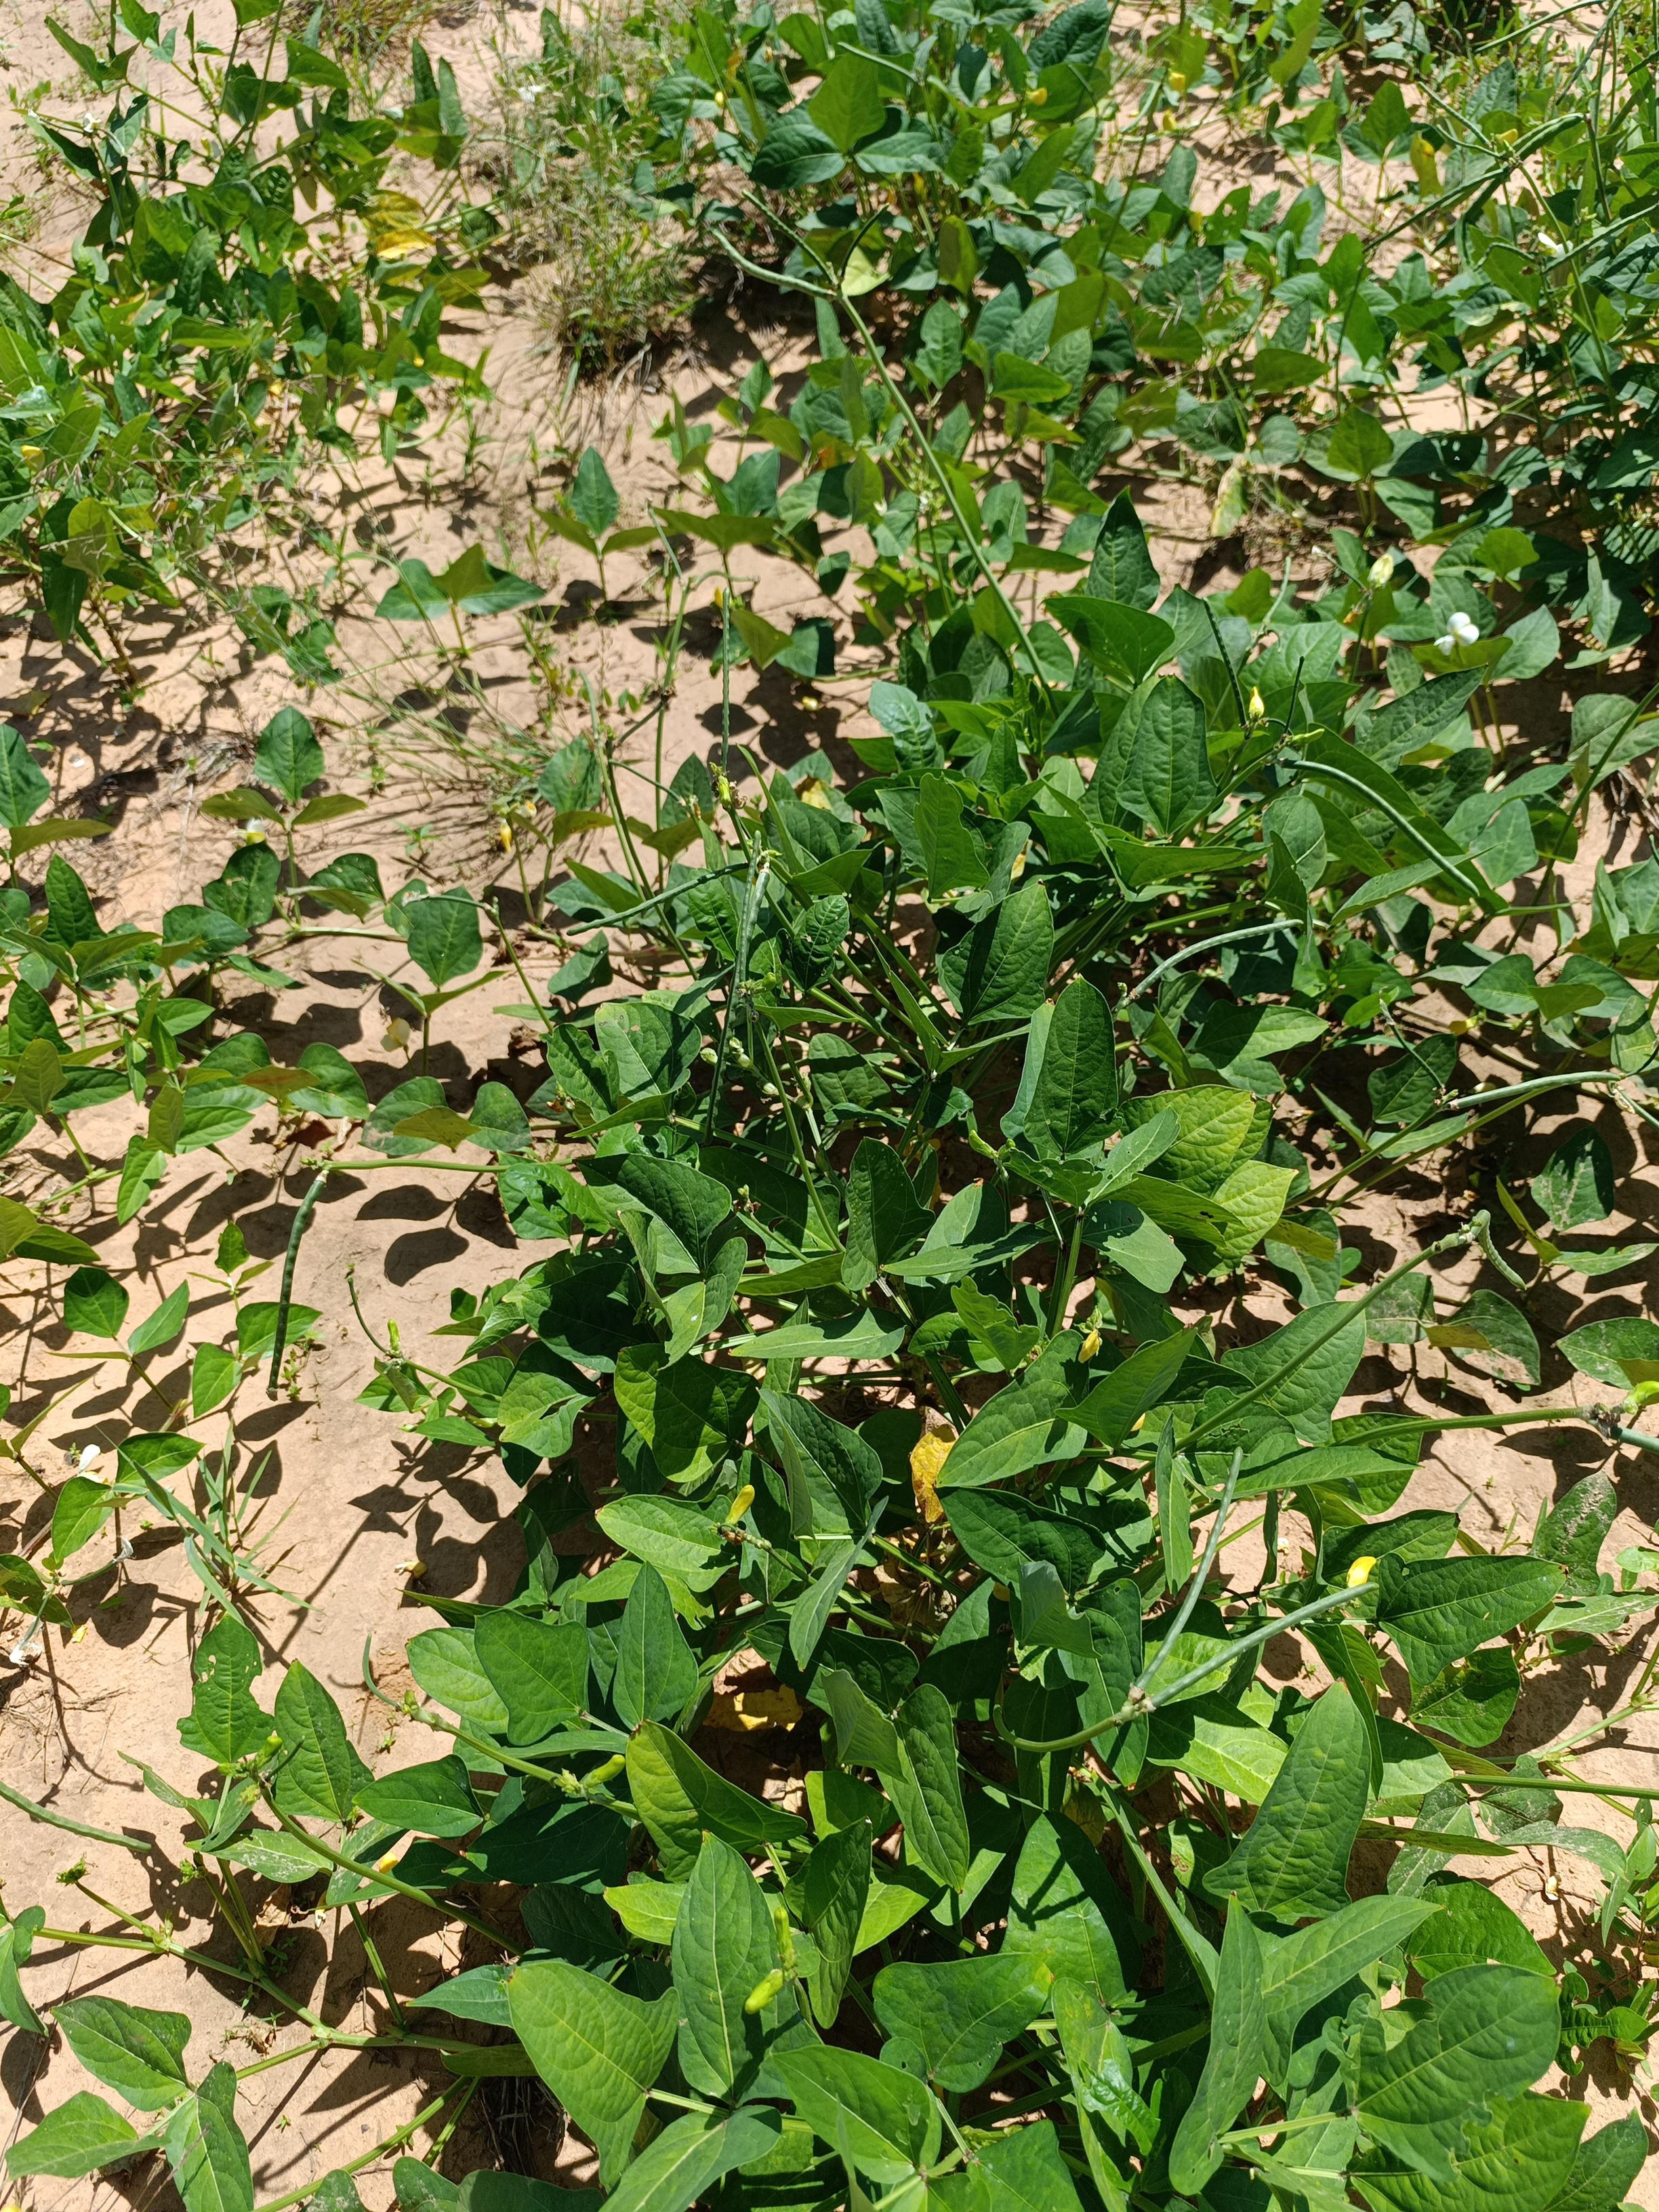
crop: cowpea
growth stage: maturity
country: Nigeria
